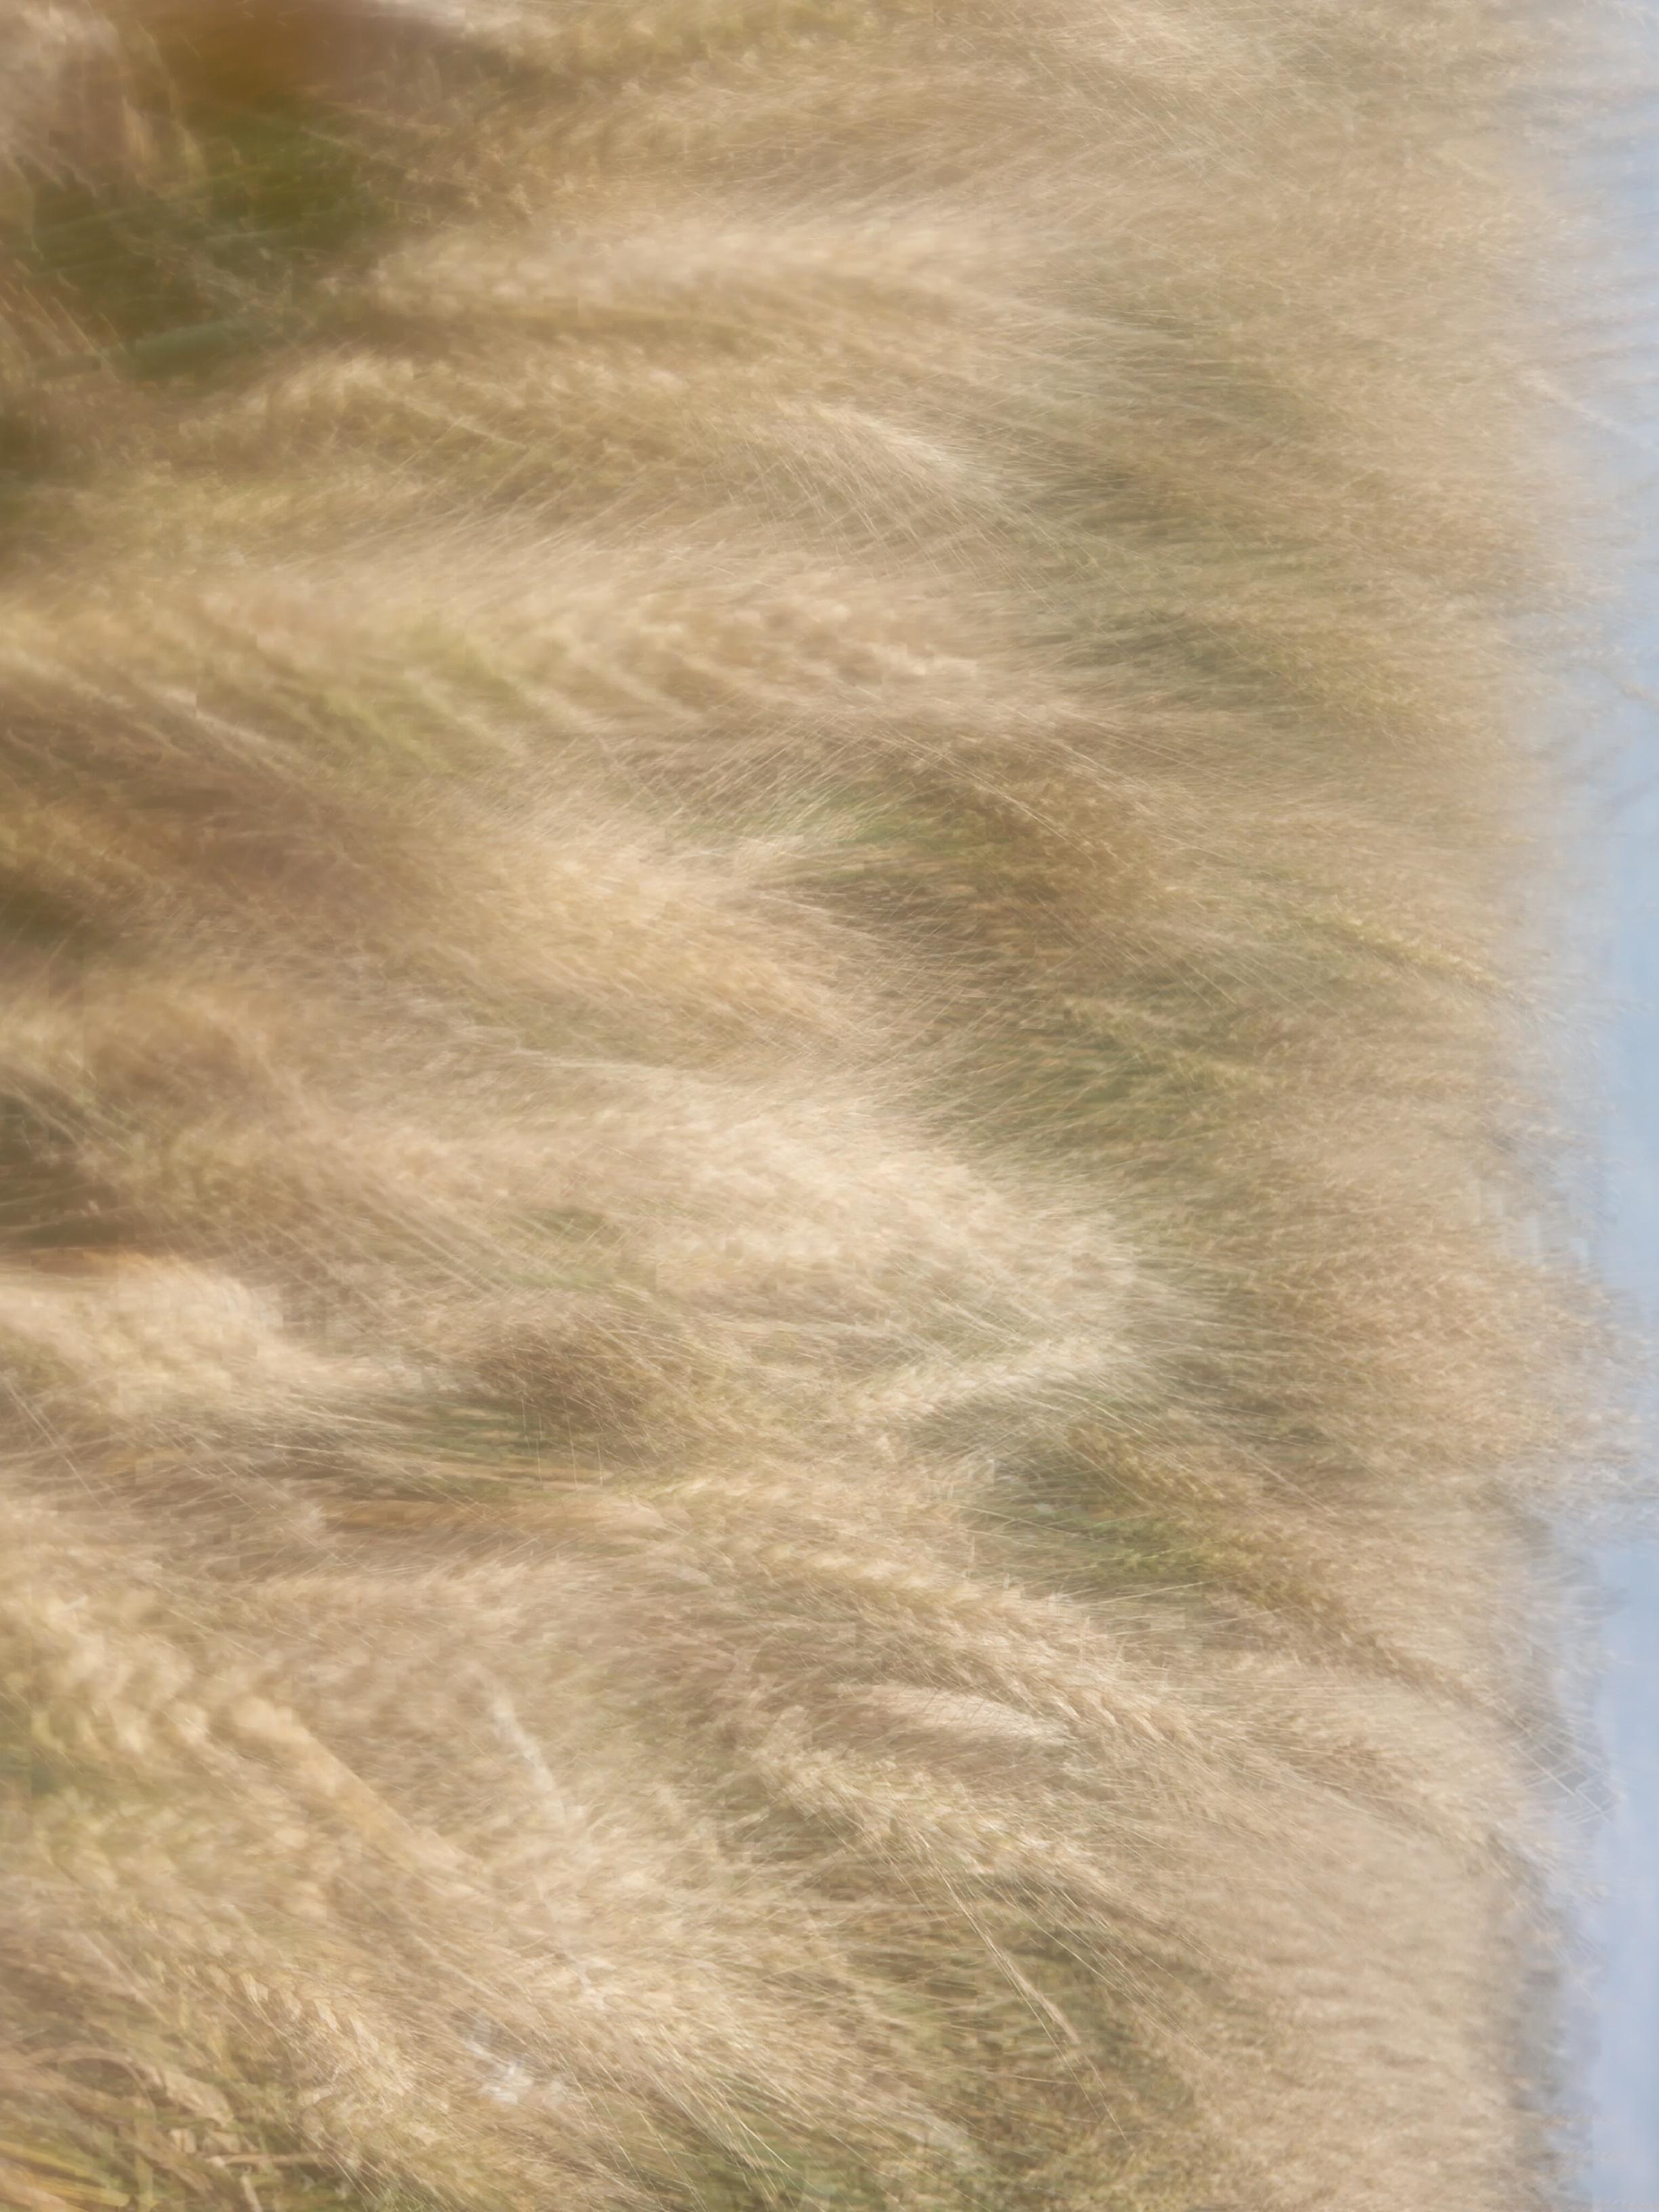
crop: wheat
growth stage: maturity
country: Kenya
